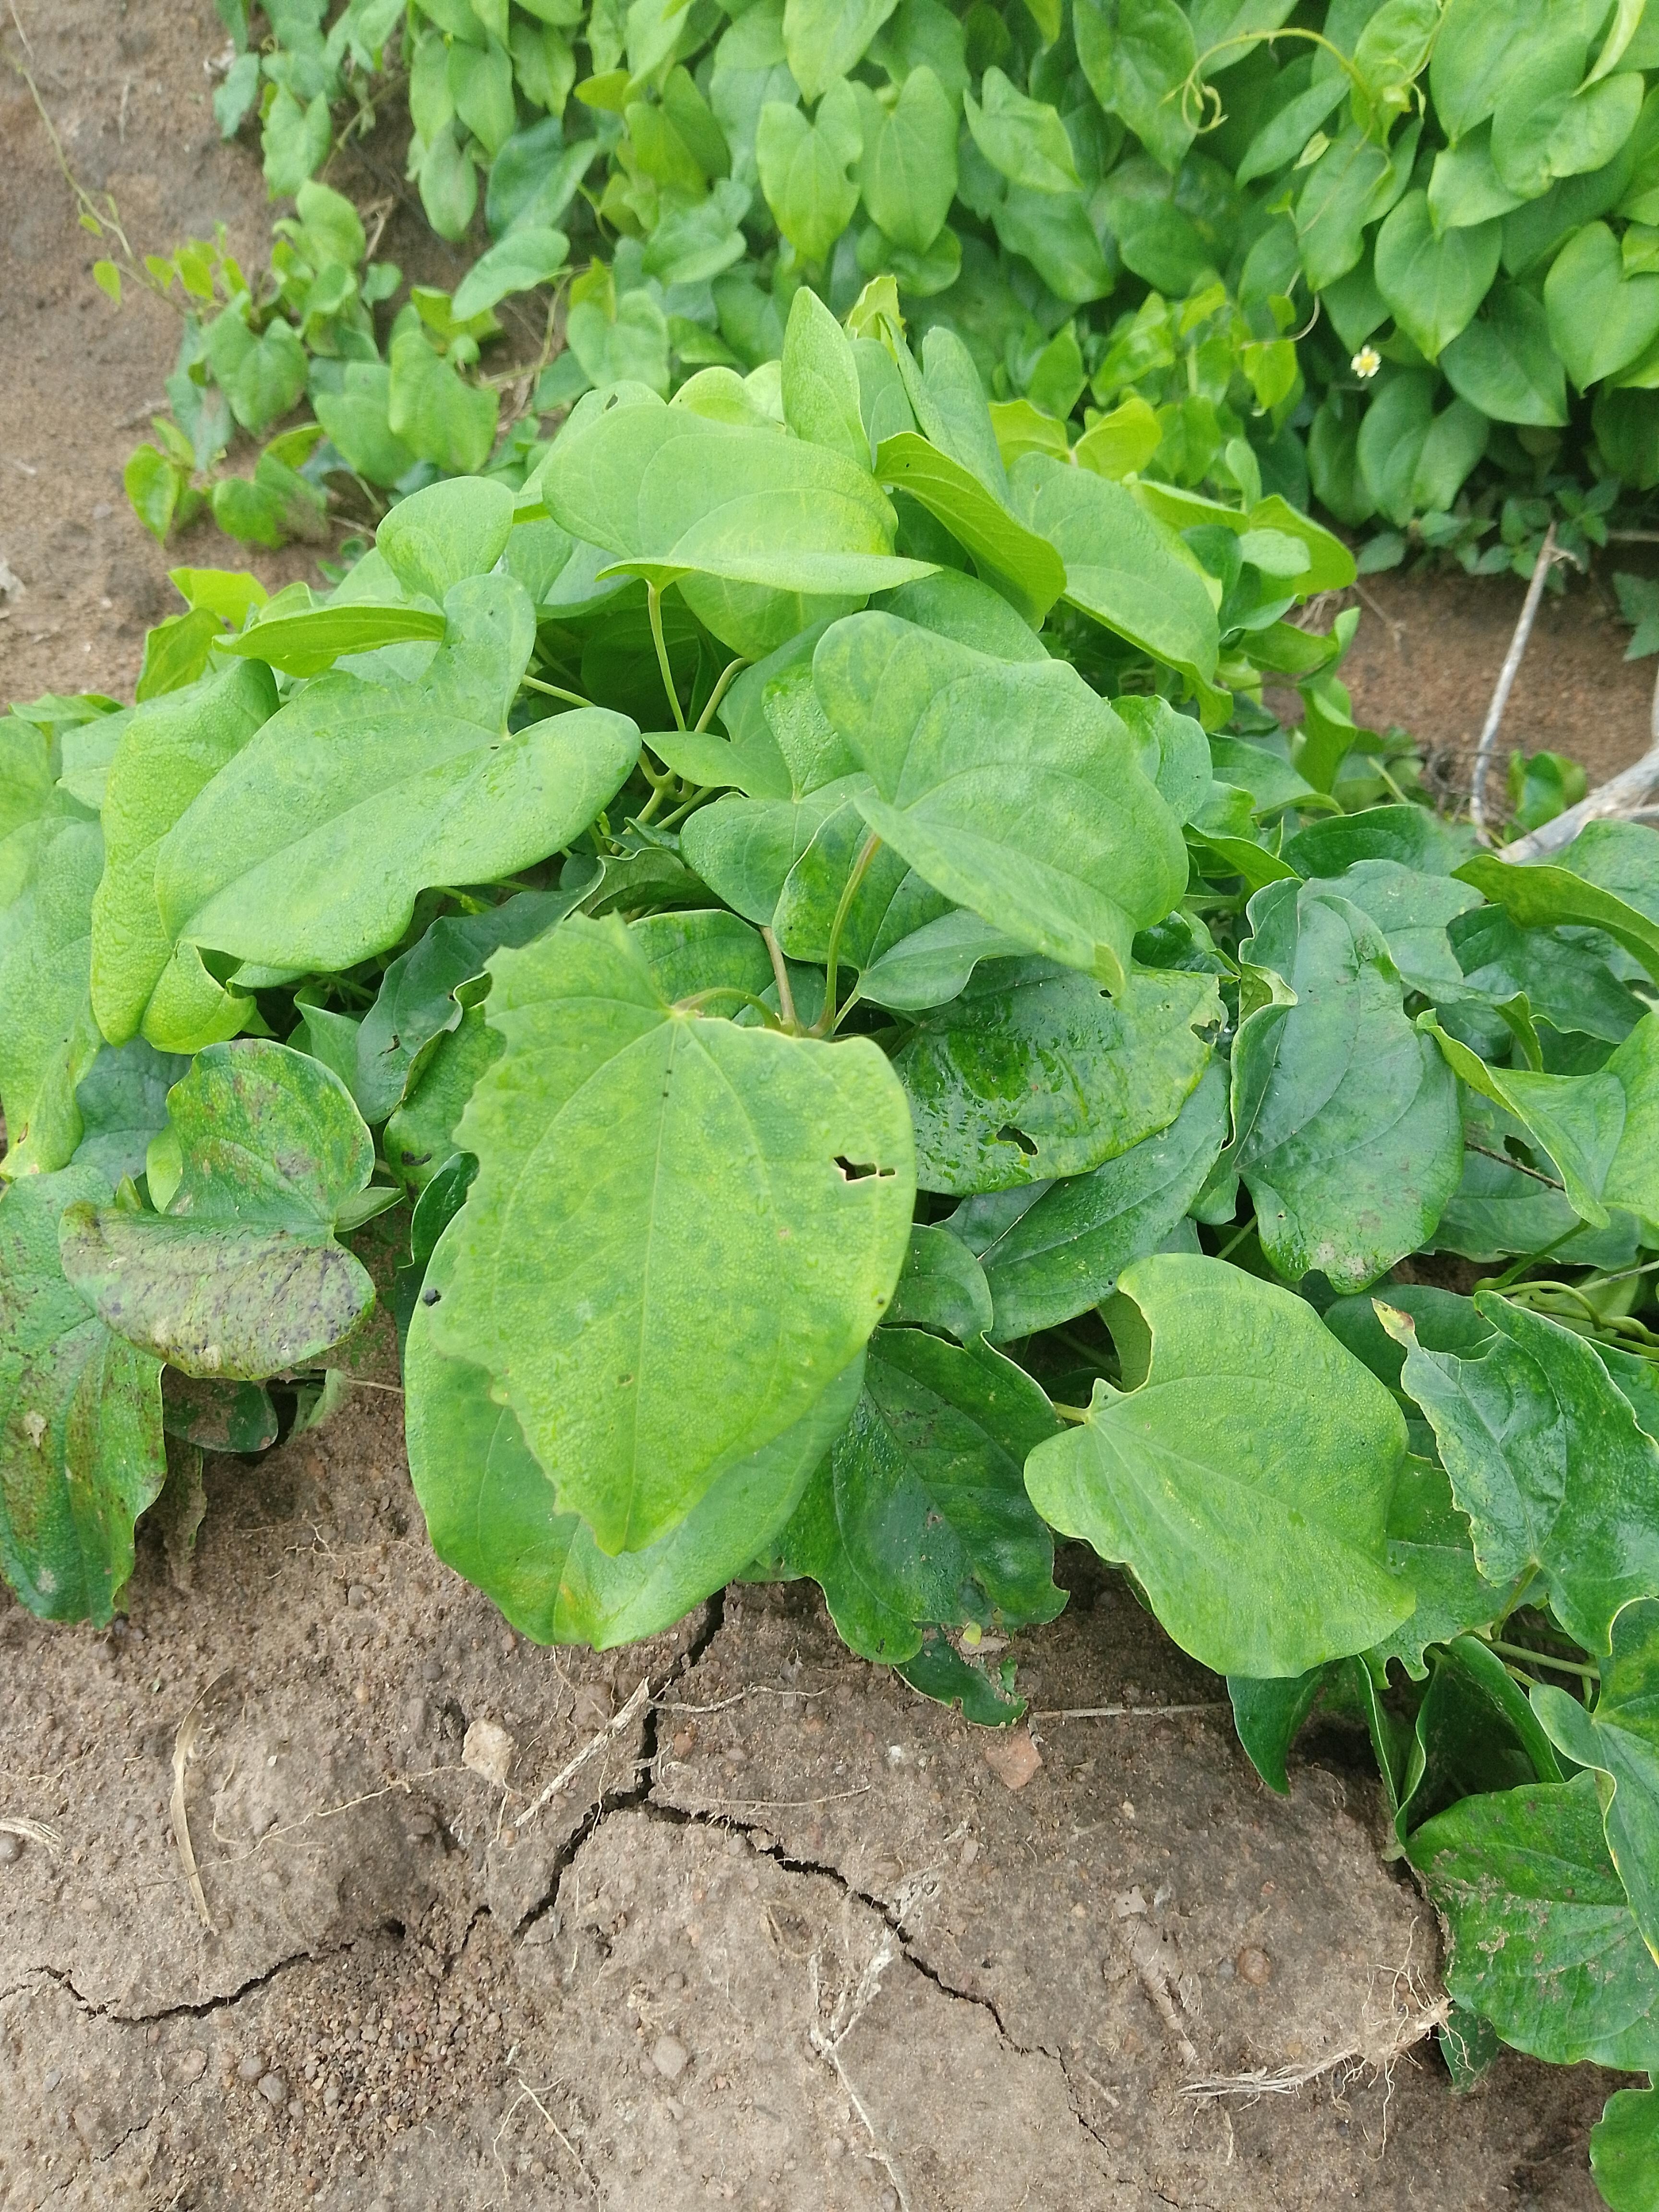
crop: yam
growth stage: vegetative
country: Nigeria
